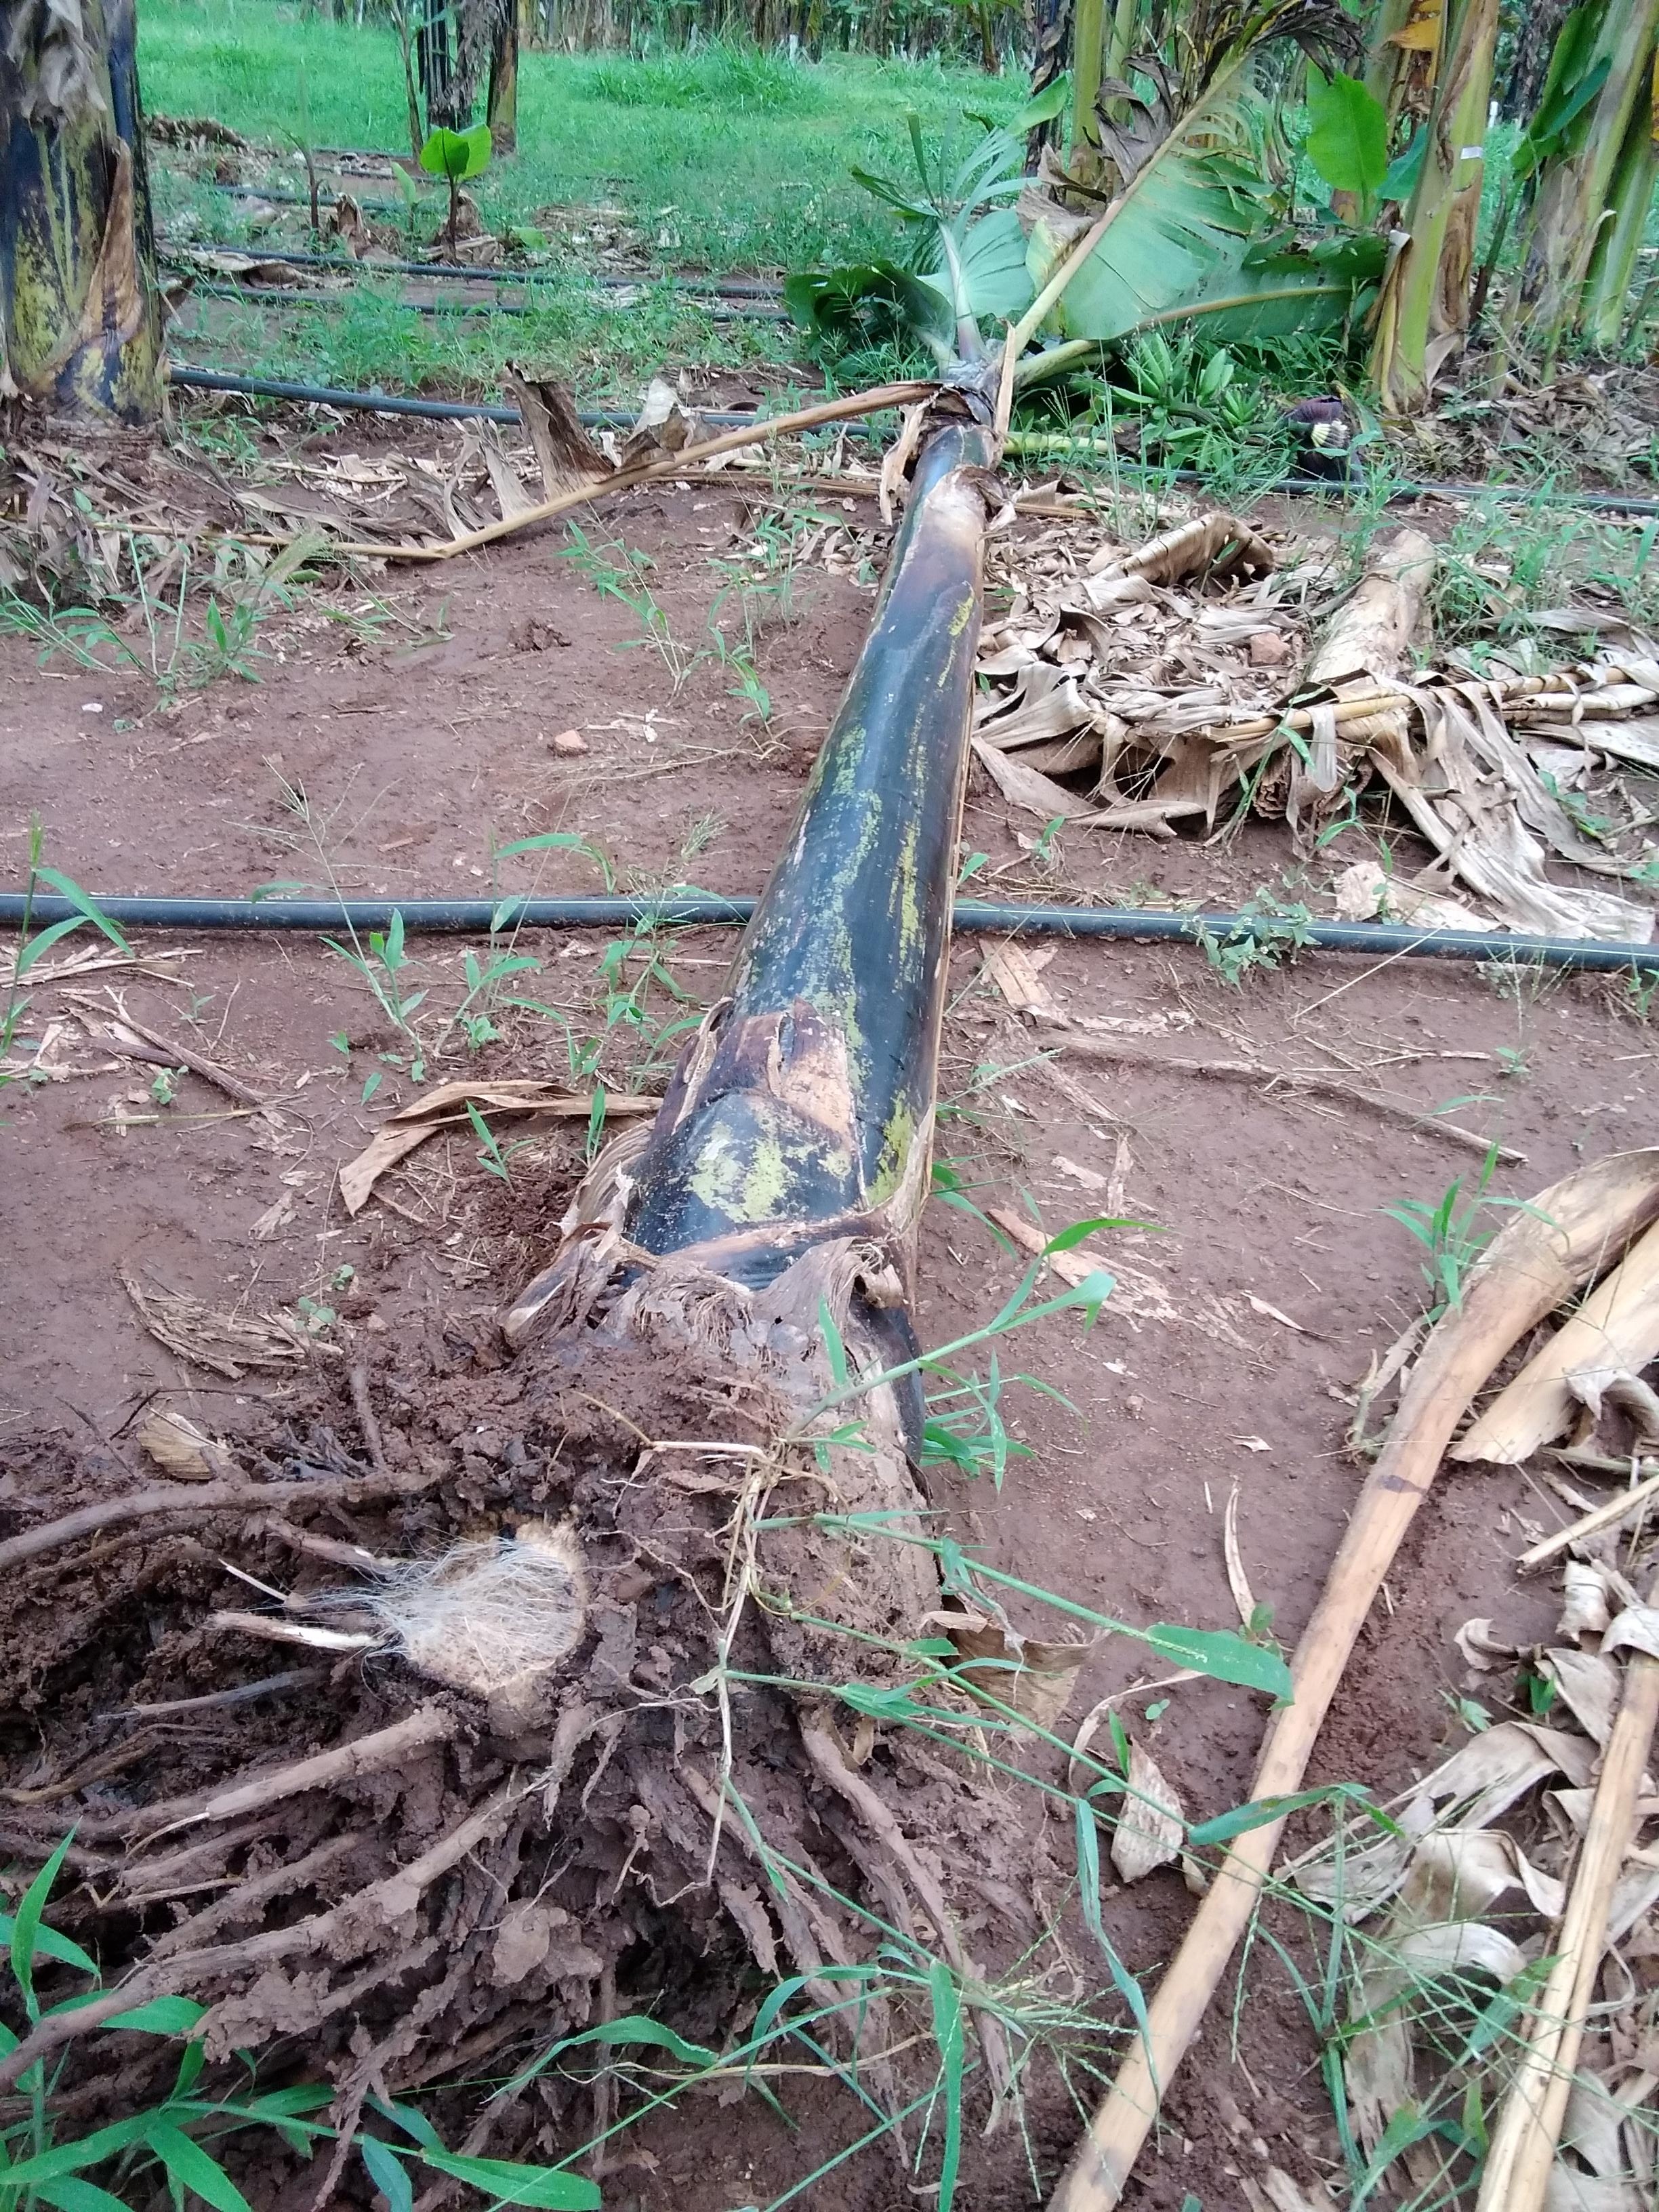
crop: banana
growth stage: flowering
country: Tanzania
